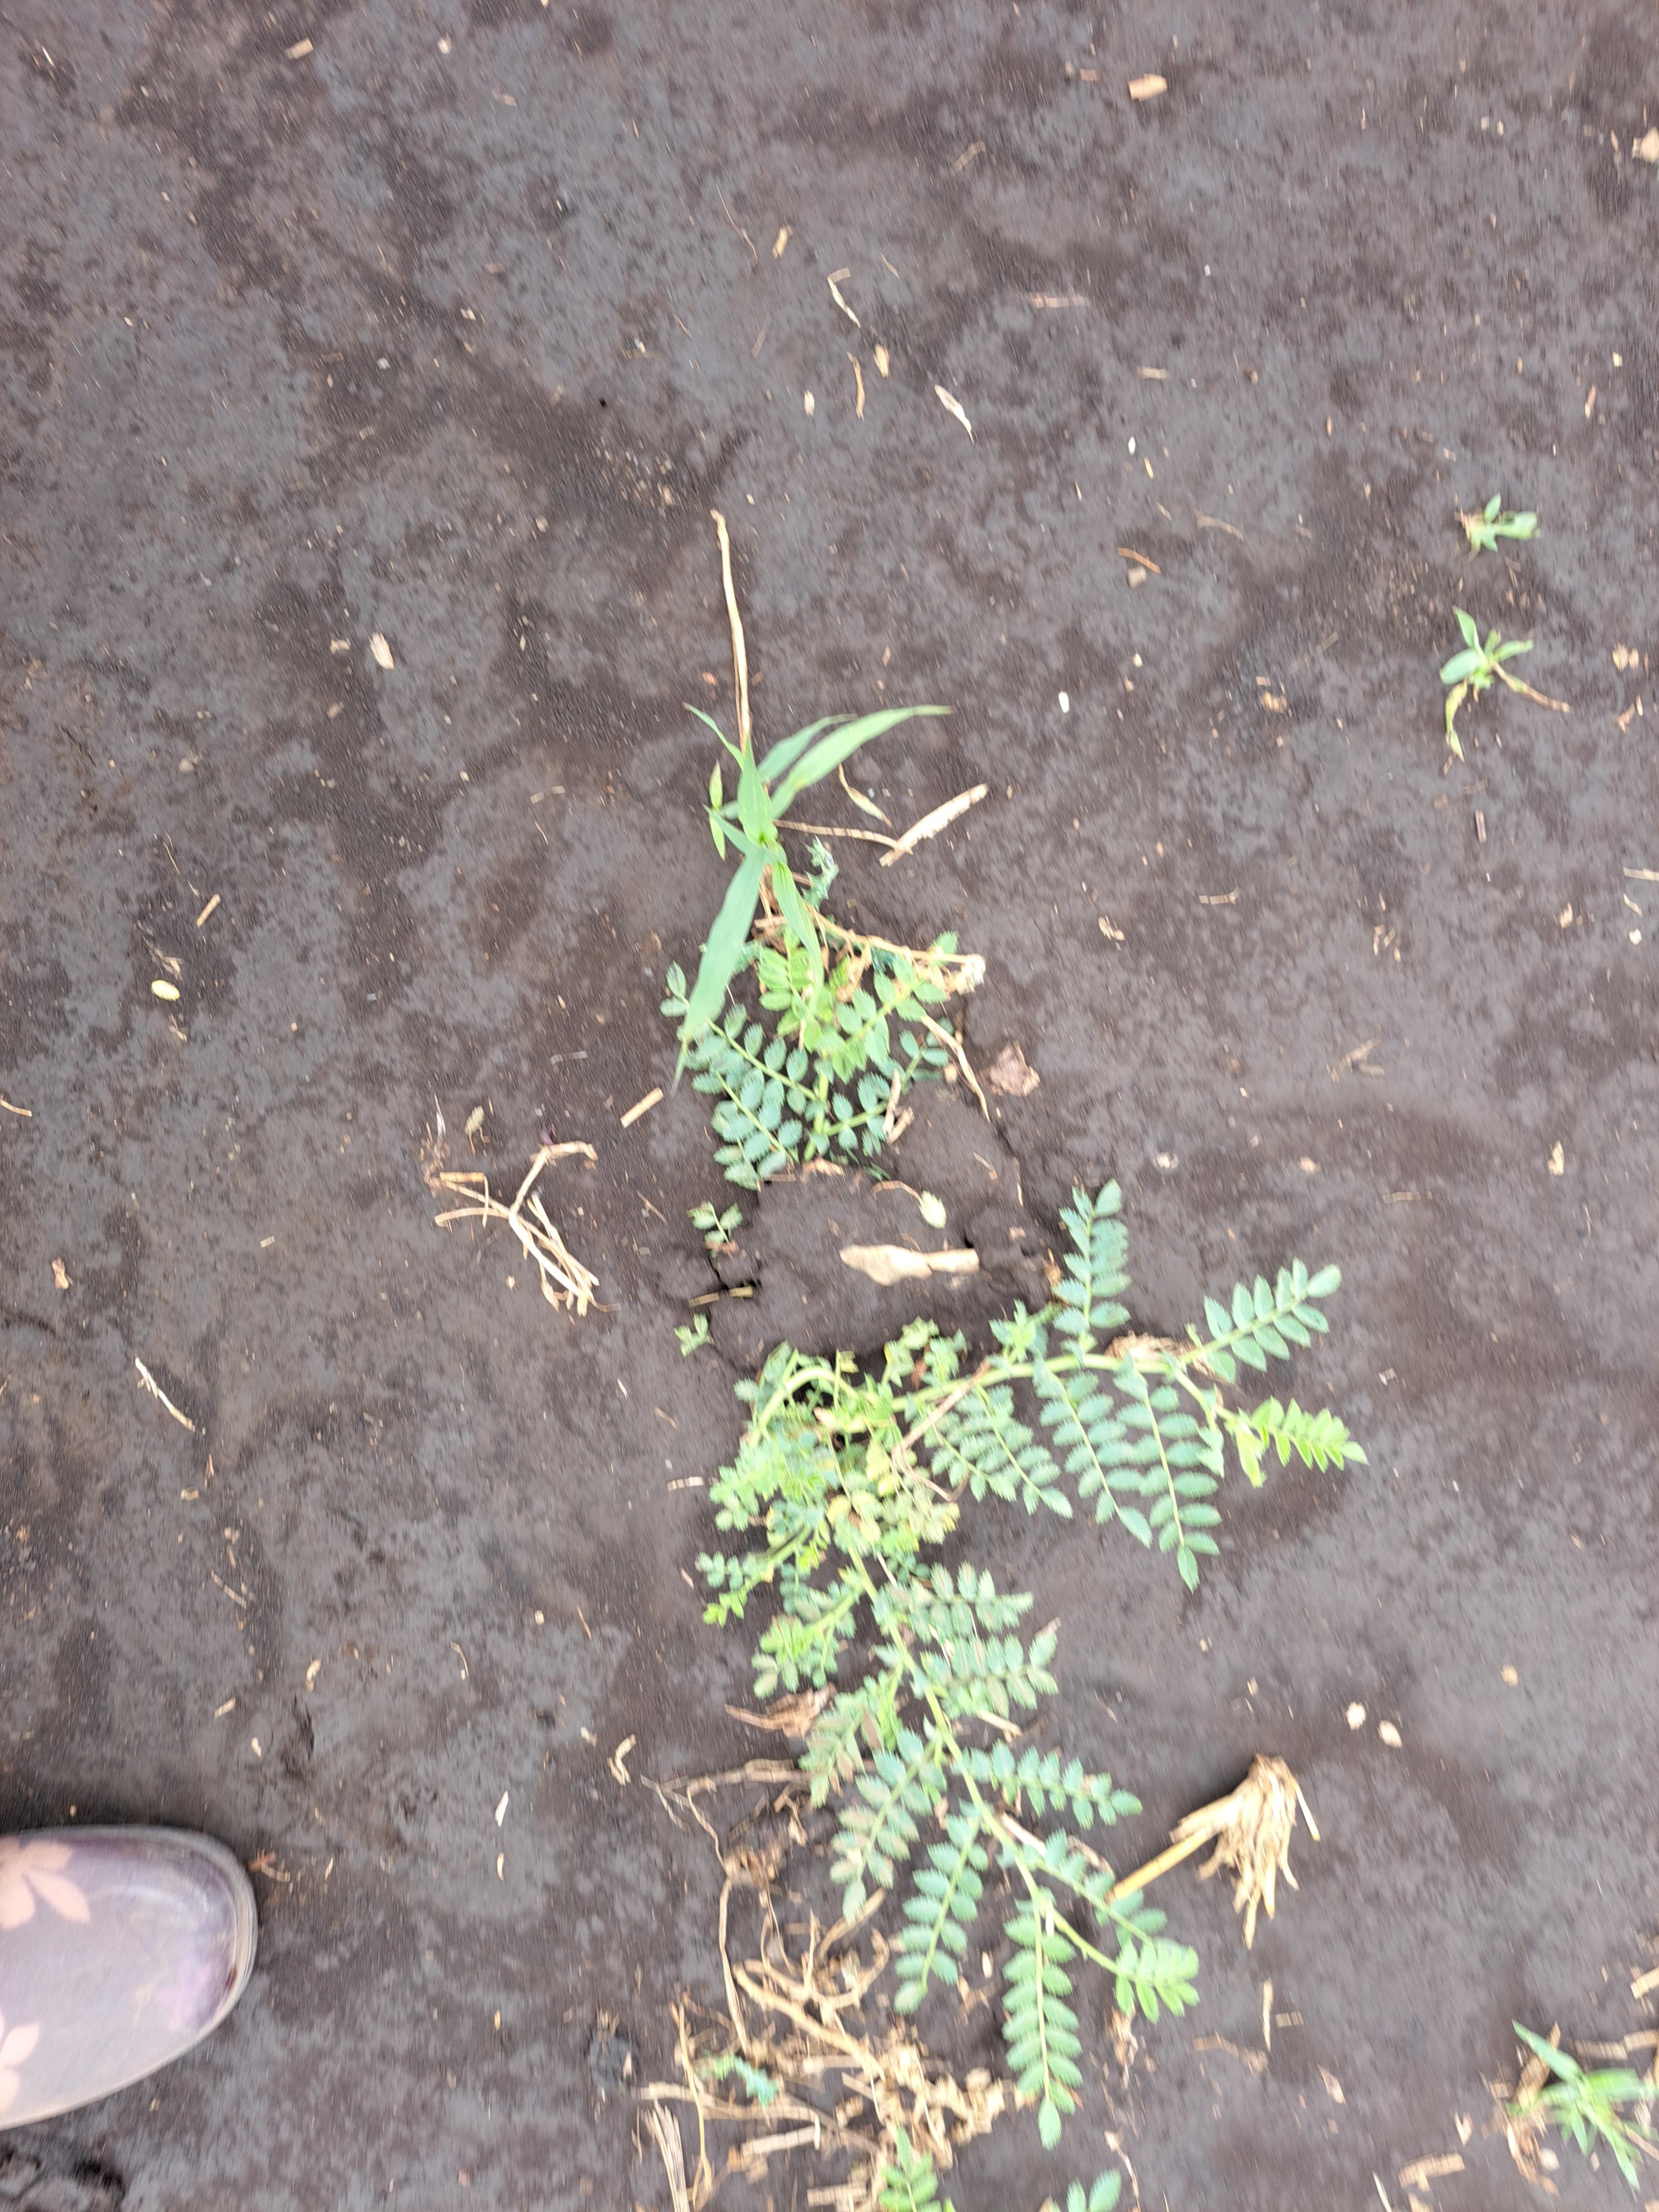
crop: chickpea
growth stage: flowering
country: Tanzania
